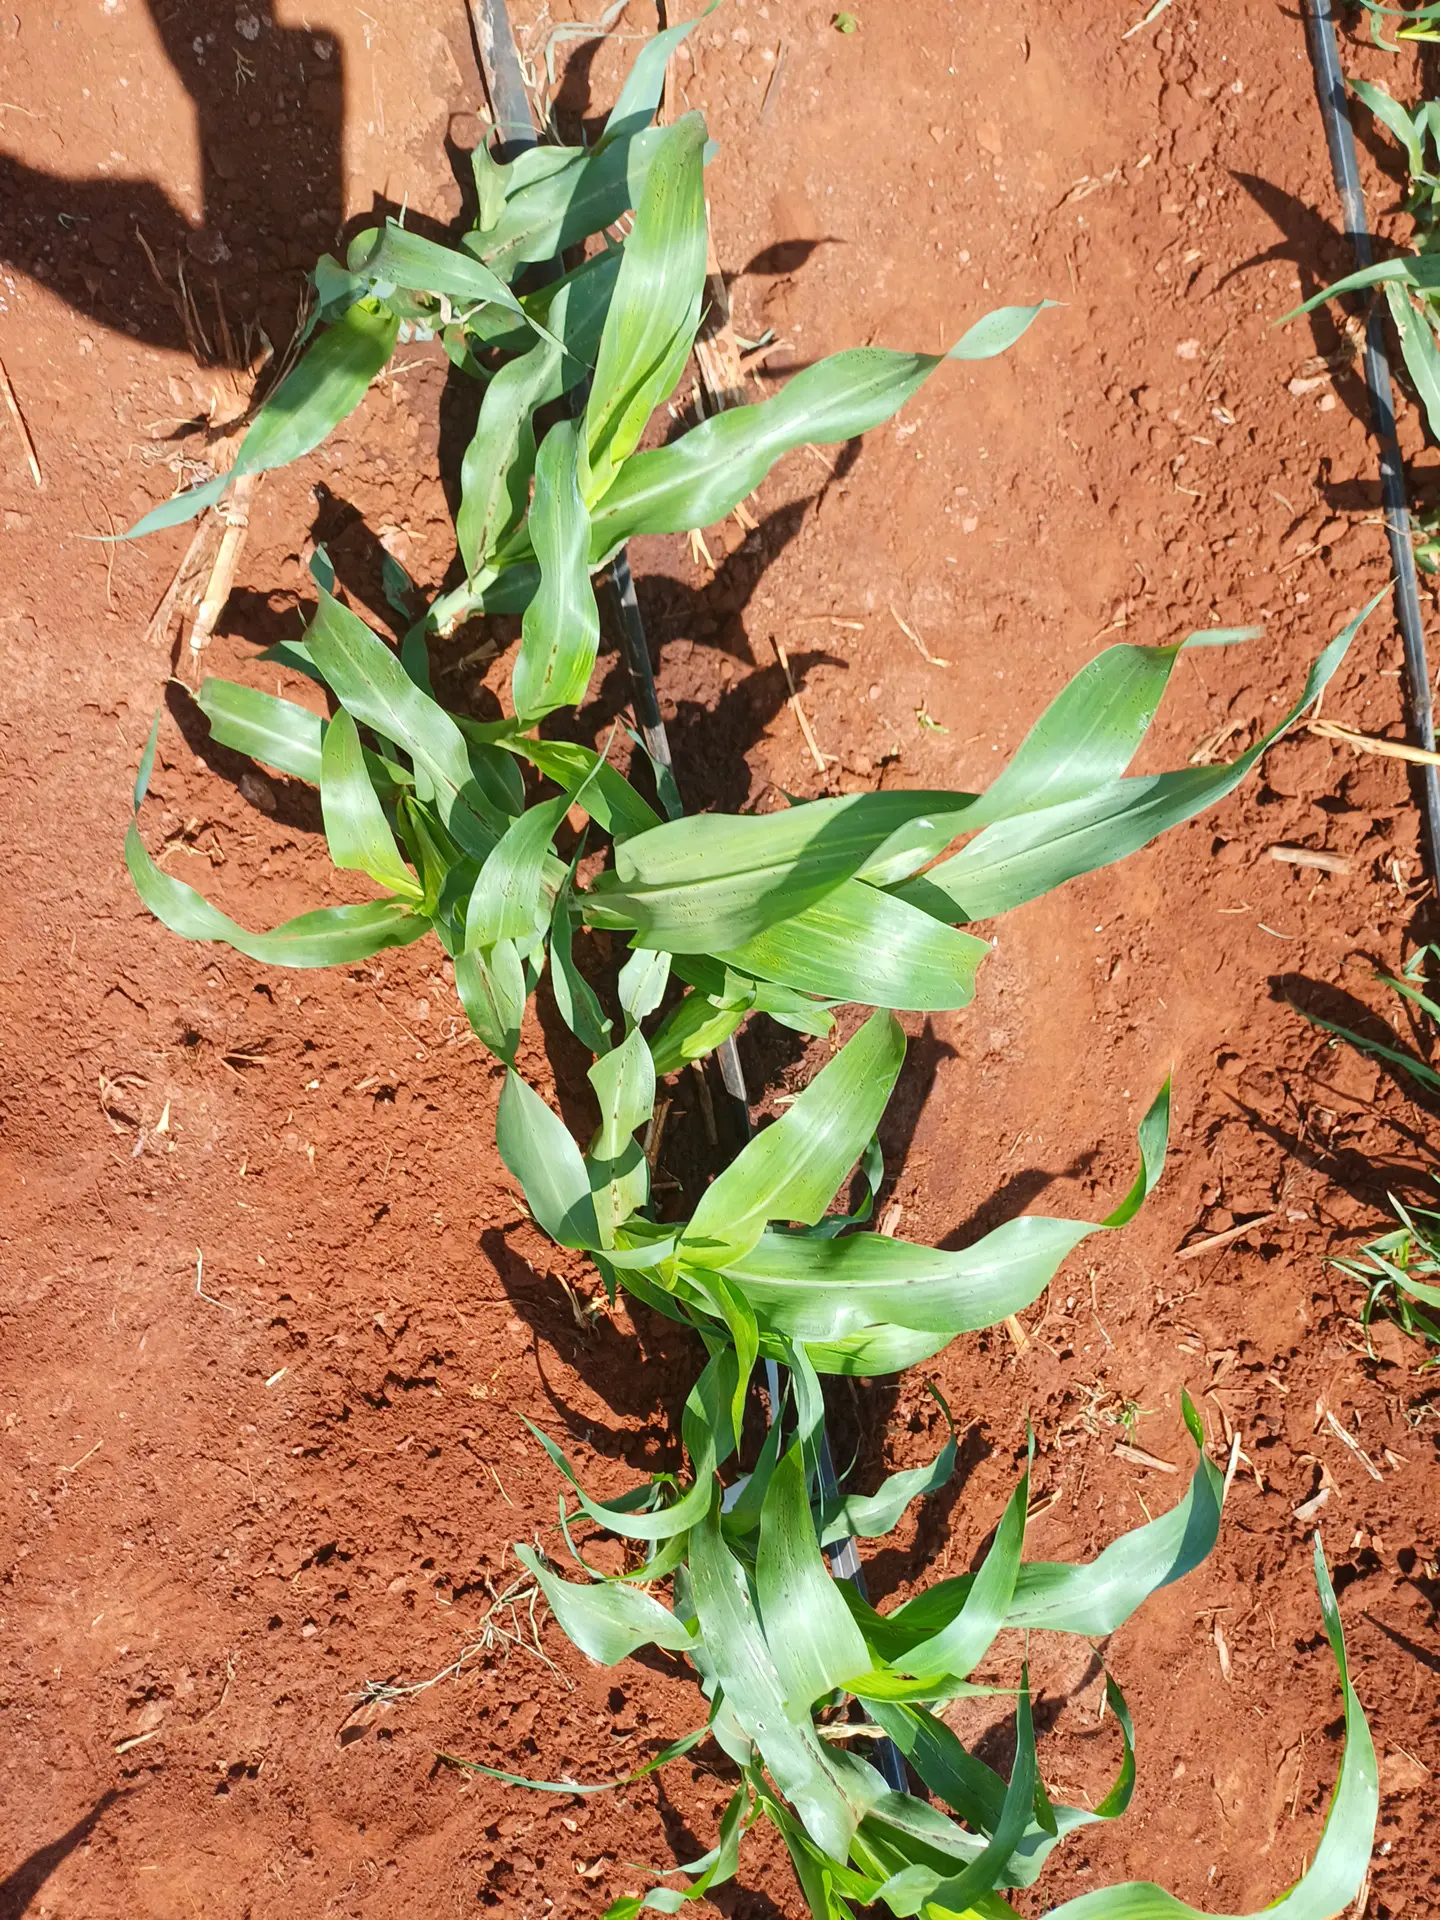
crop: sorghum
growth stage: vegetative
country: Kenya
